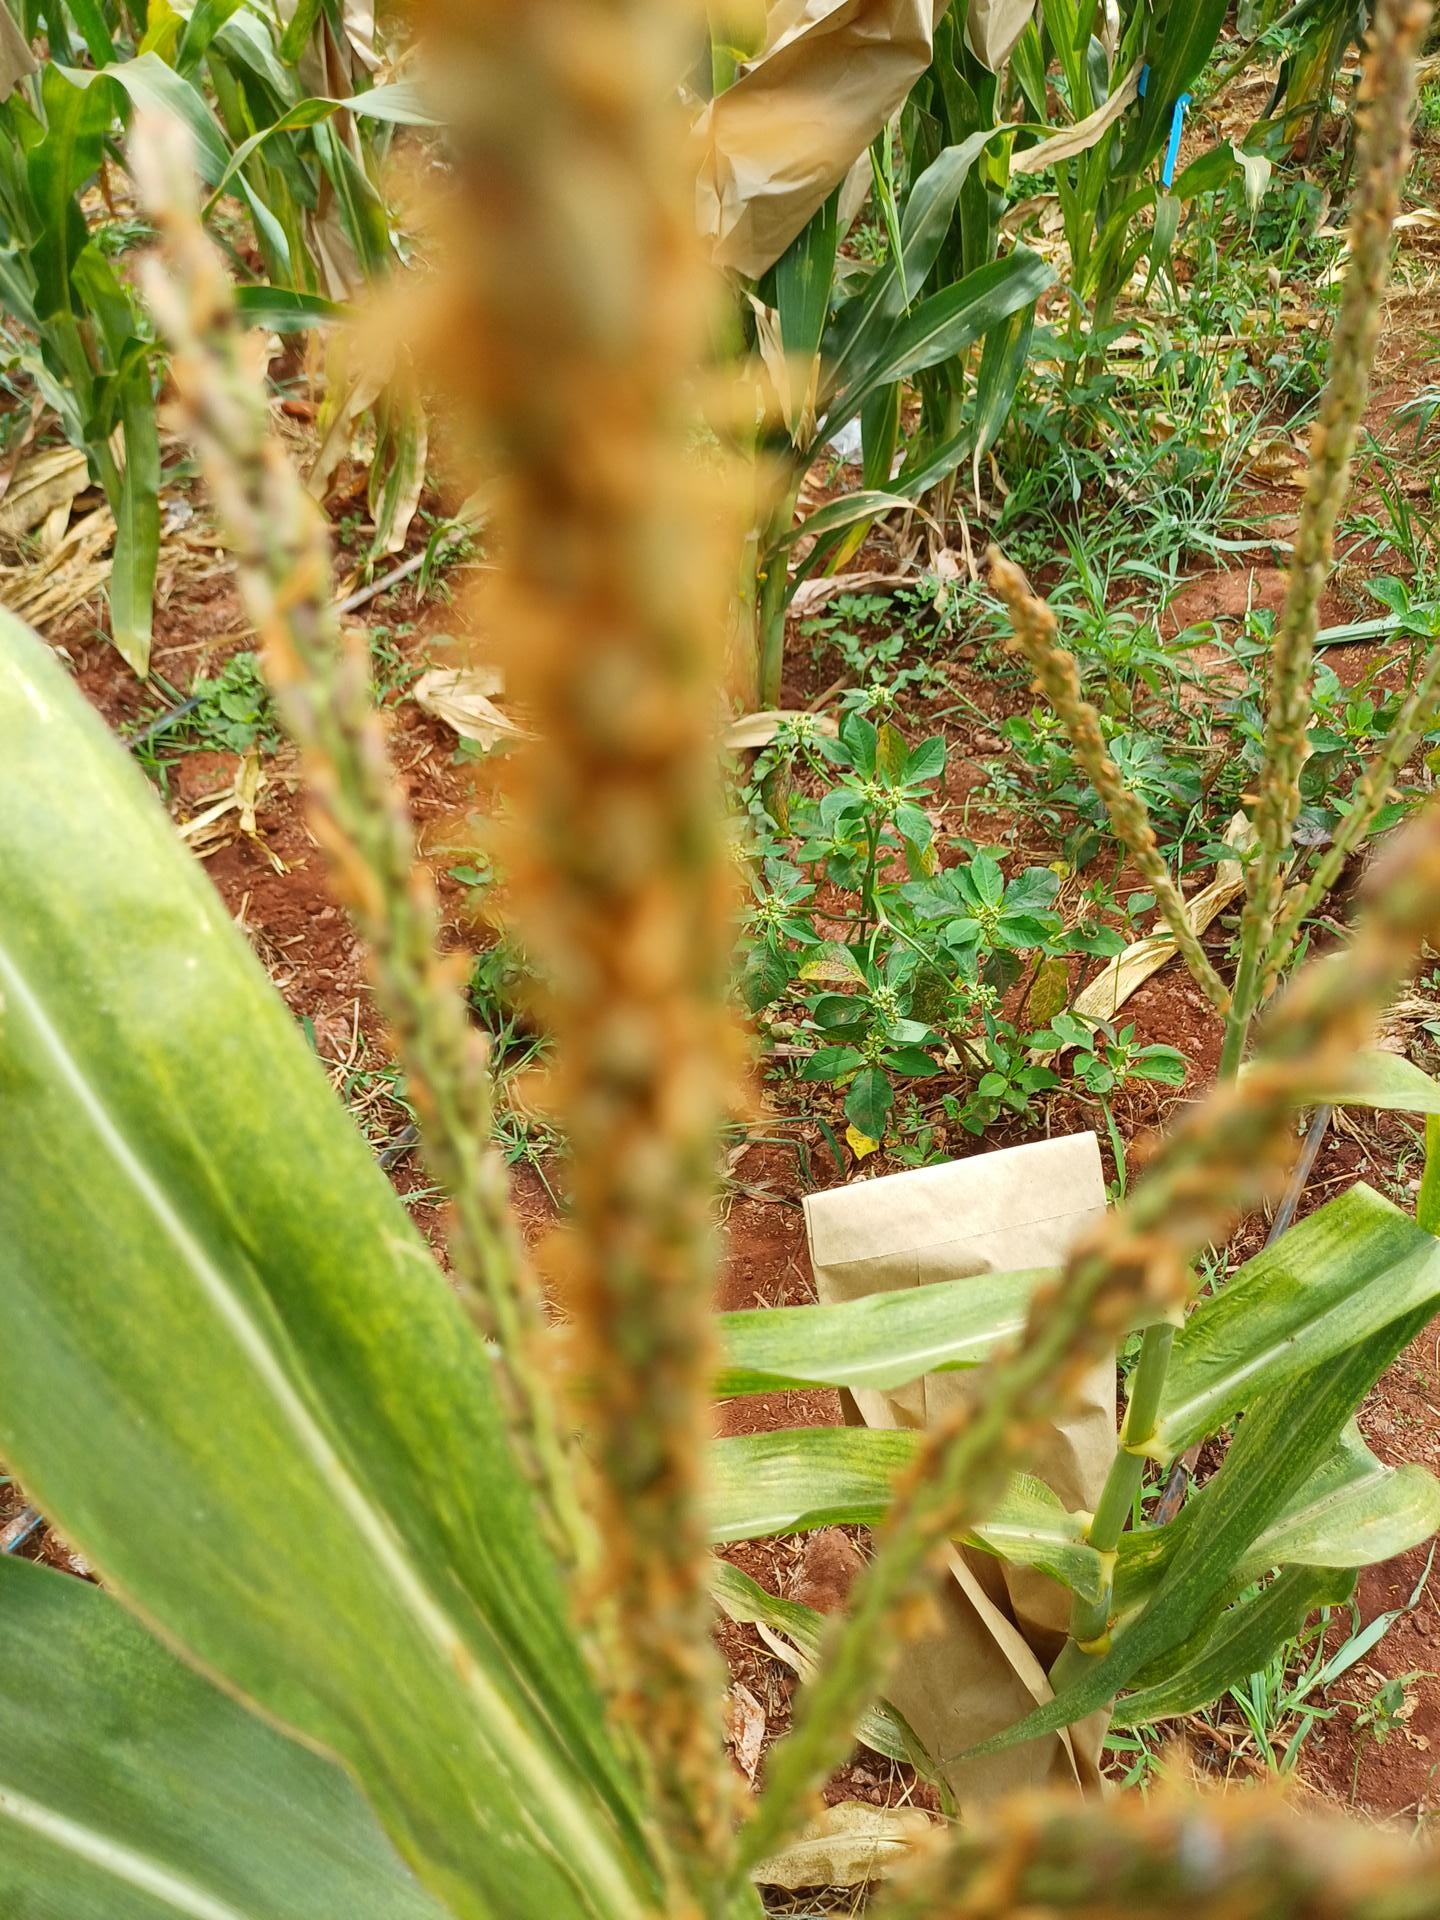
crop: maize
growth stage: flowering
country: Kenya
